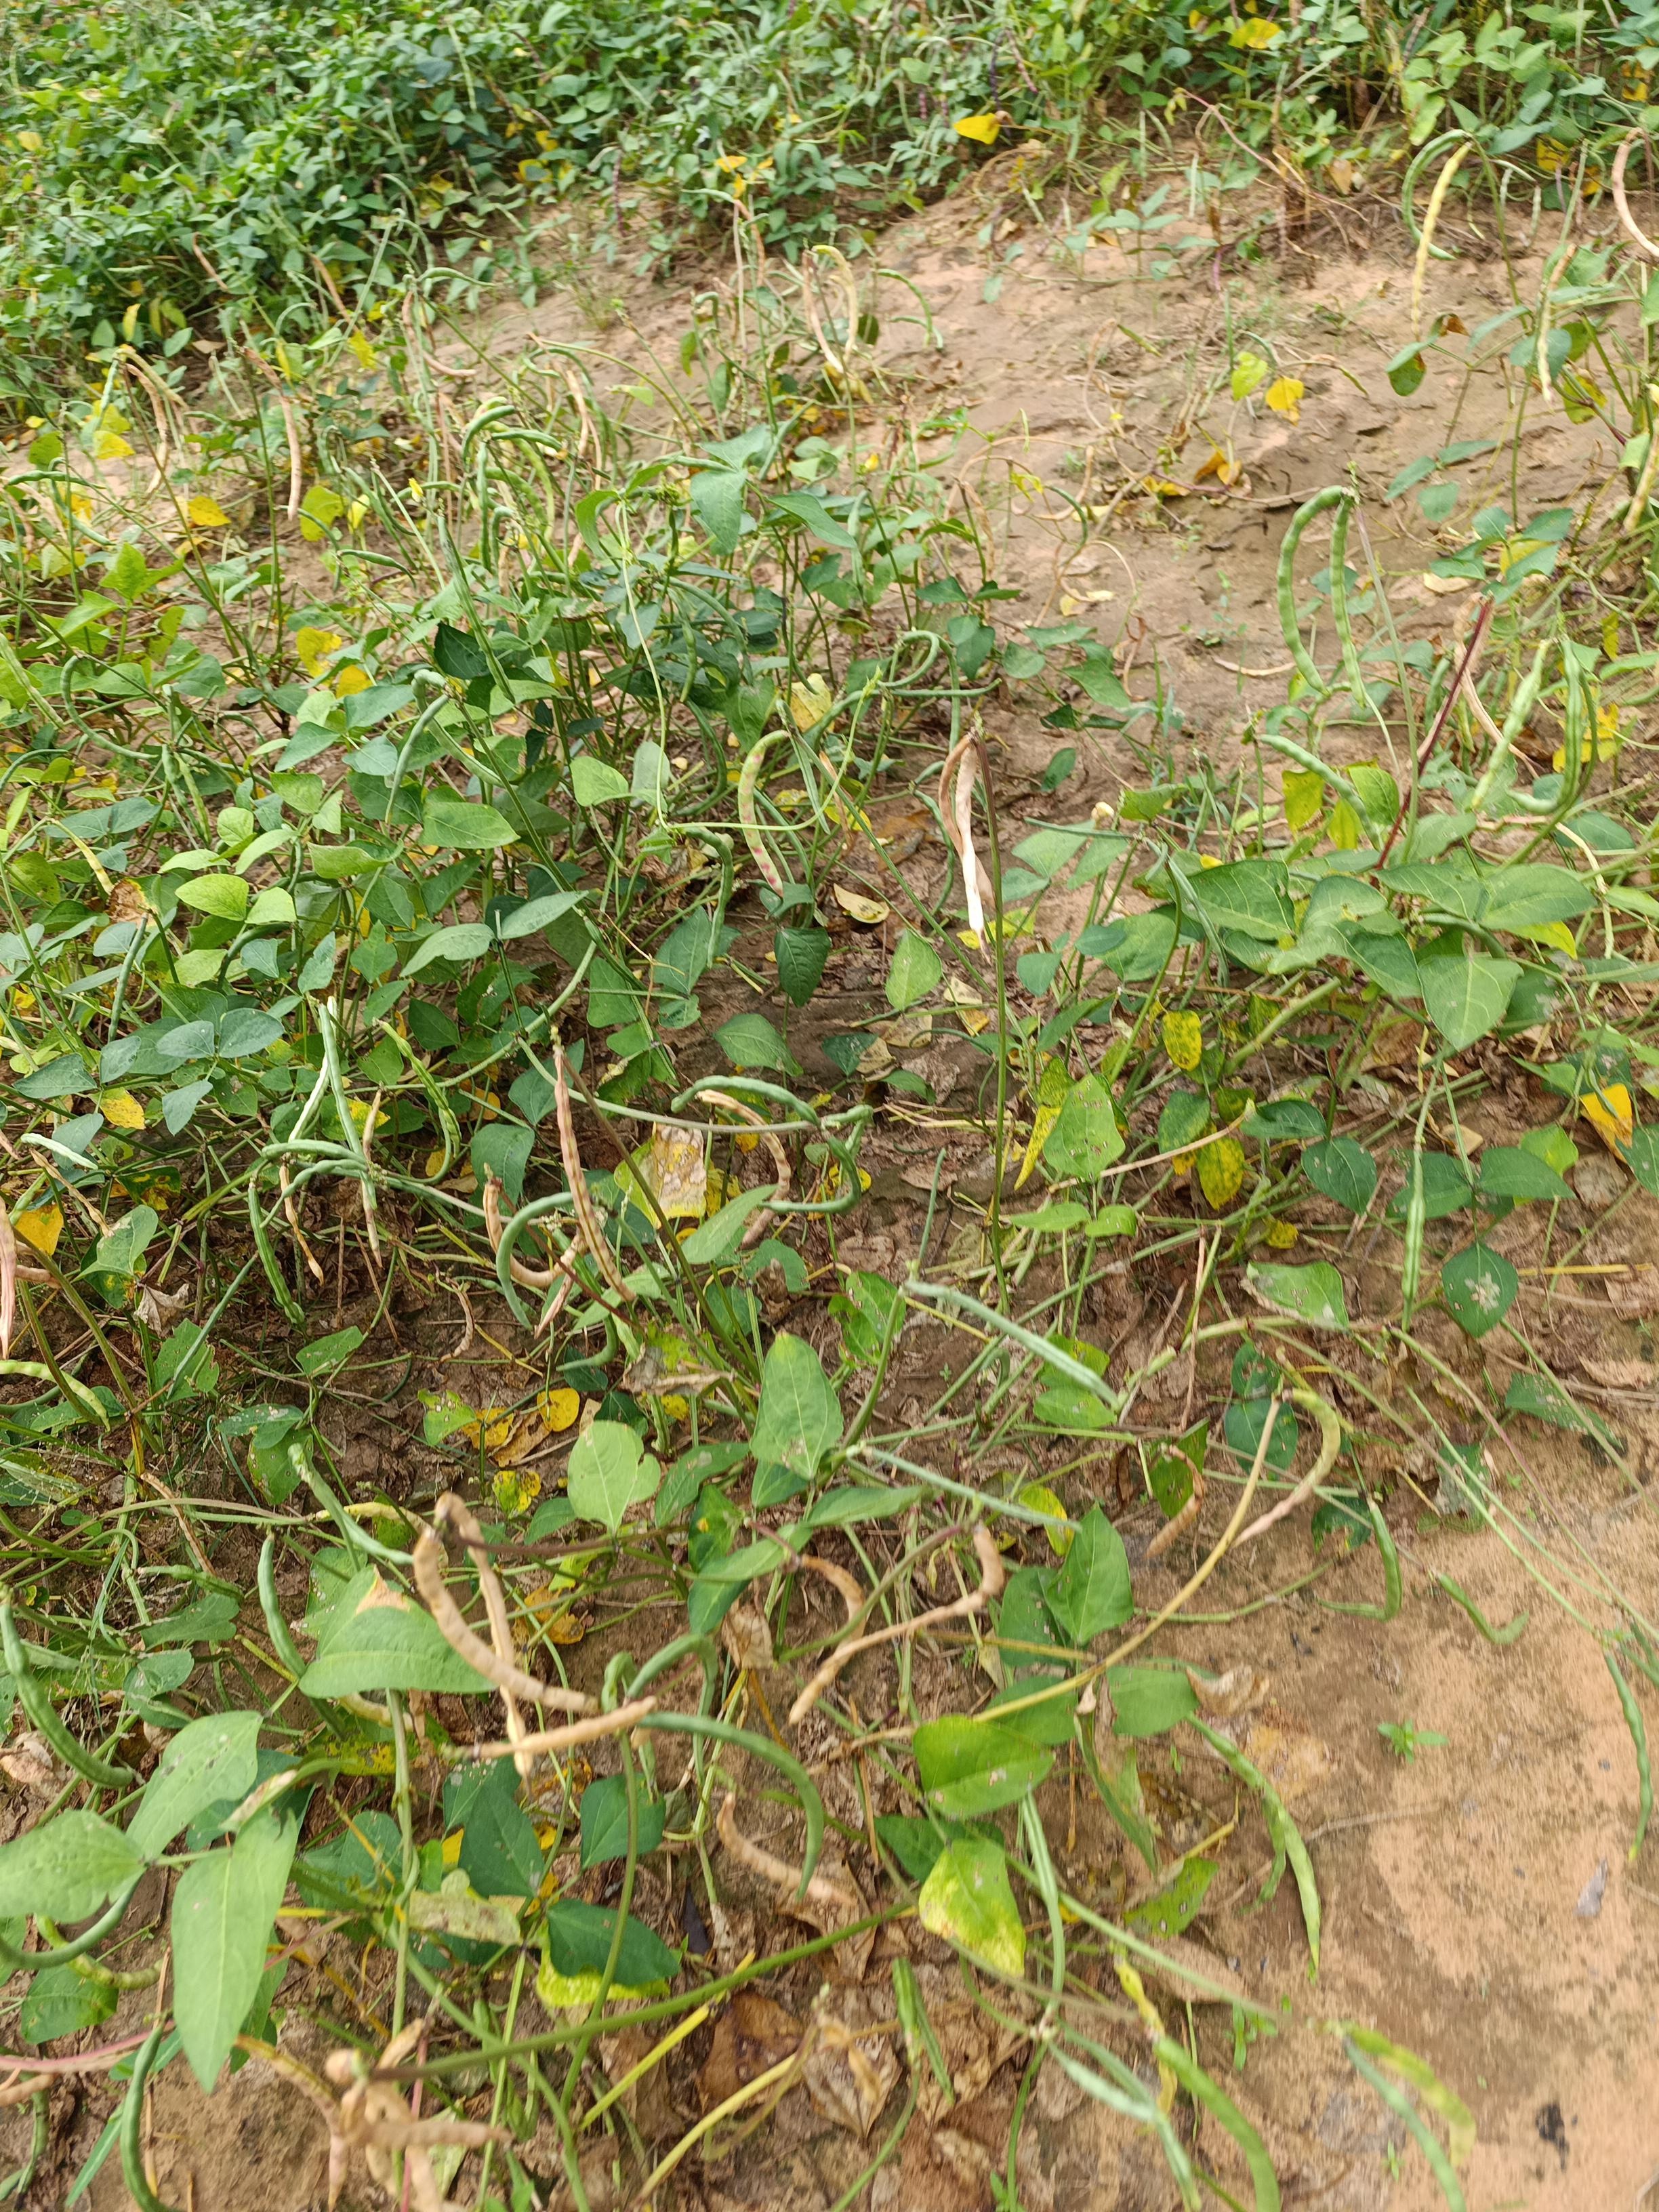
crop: cowpea
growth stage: maturity
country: Nigeria
